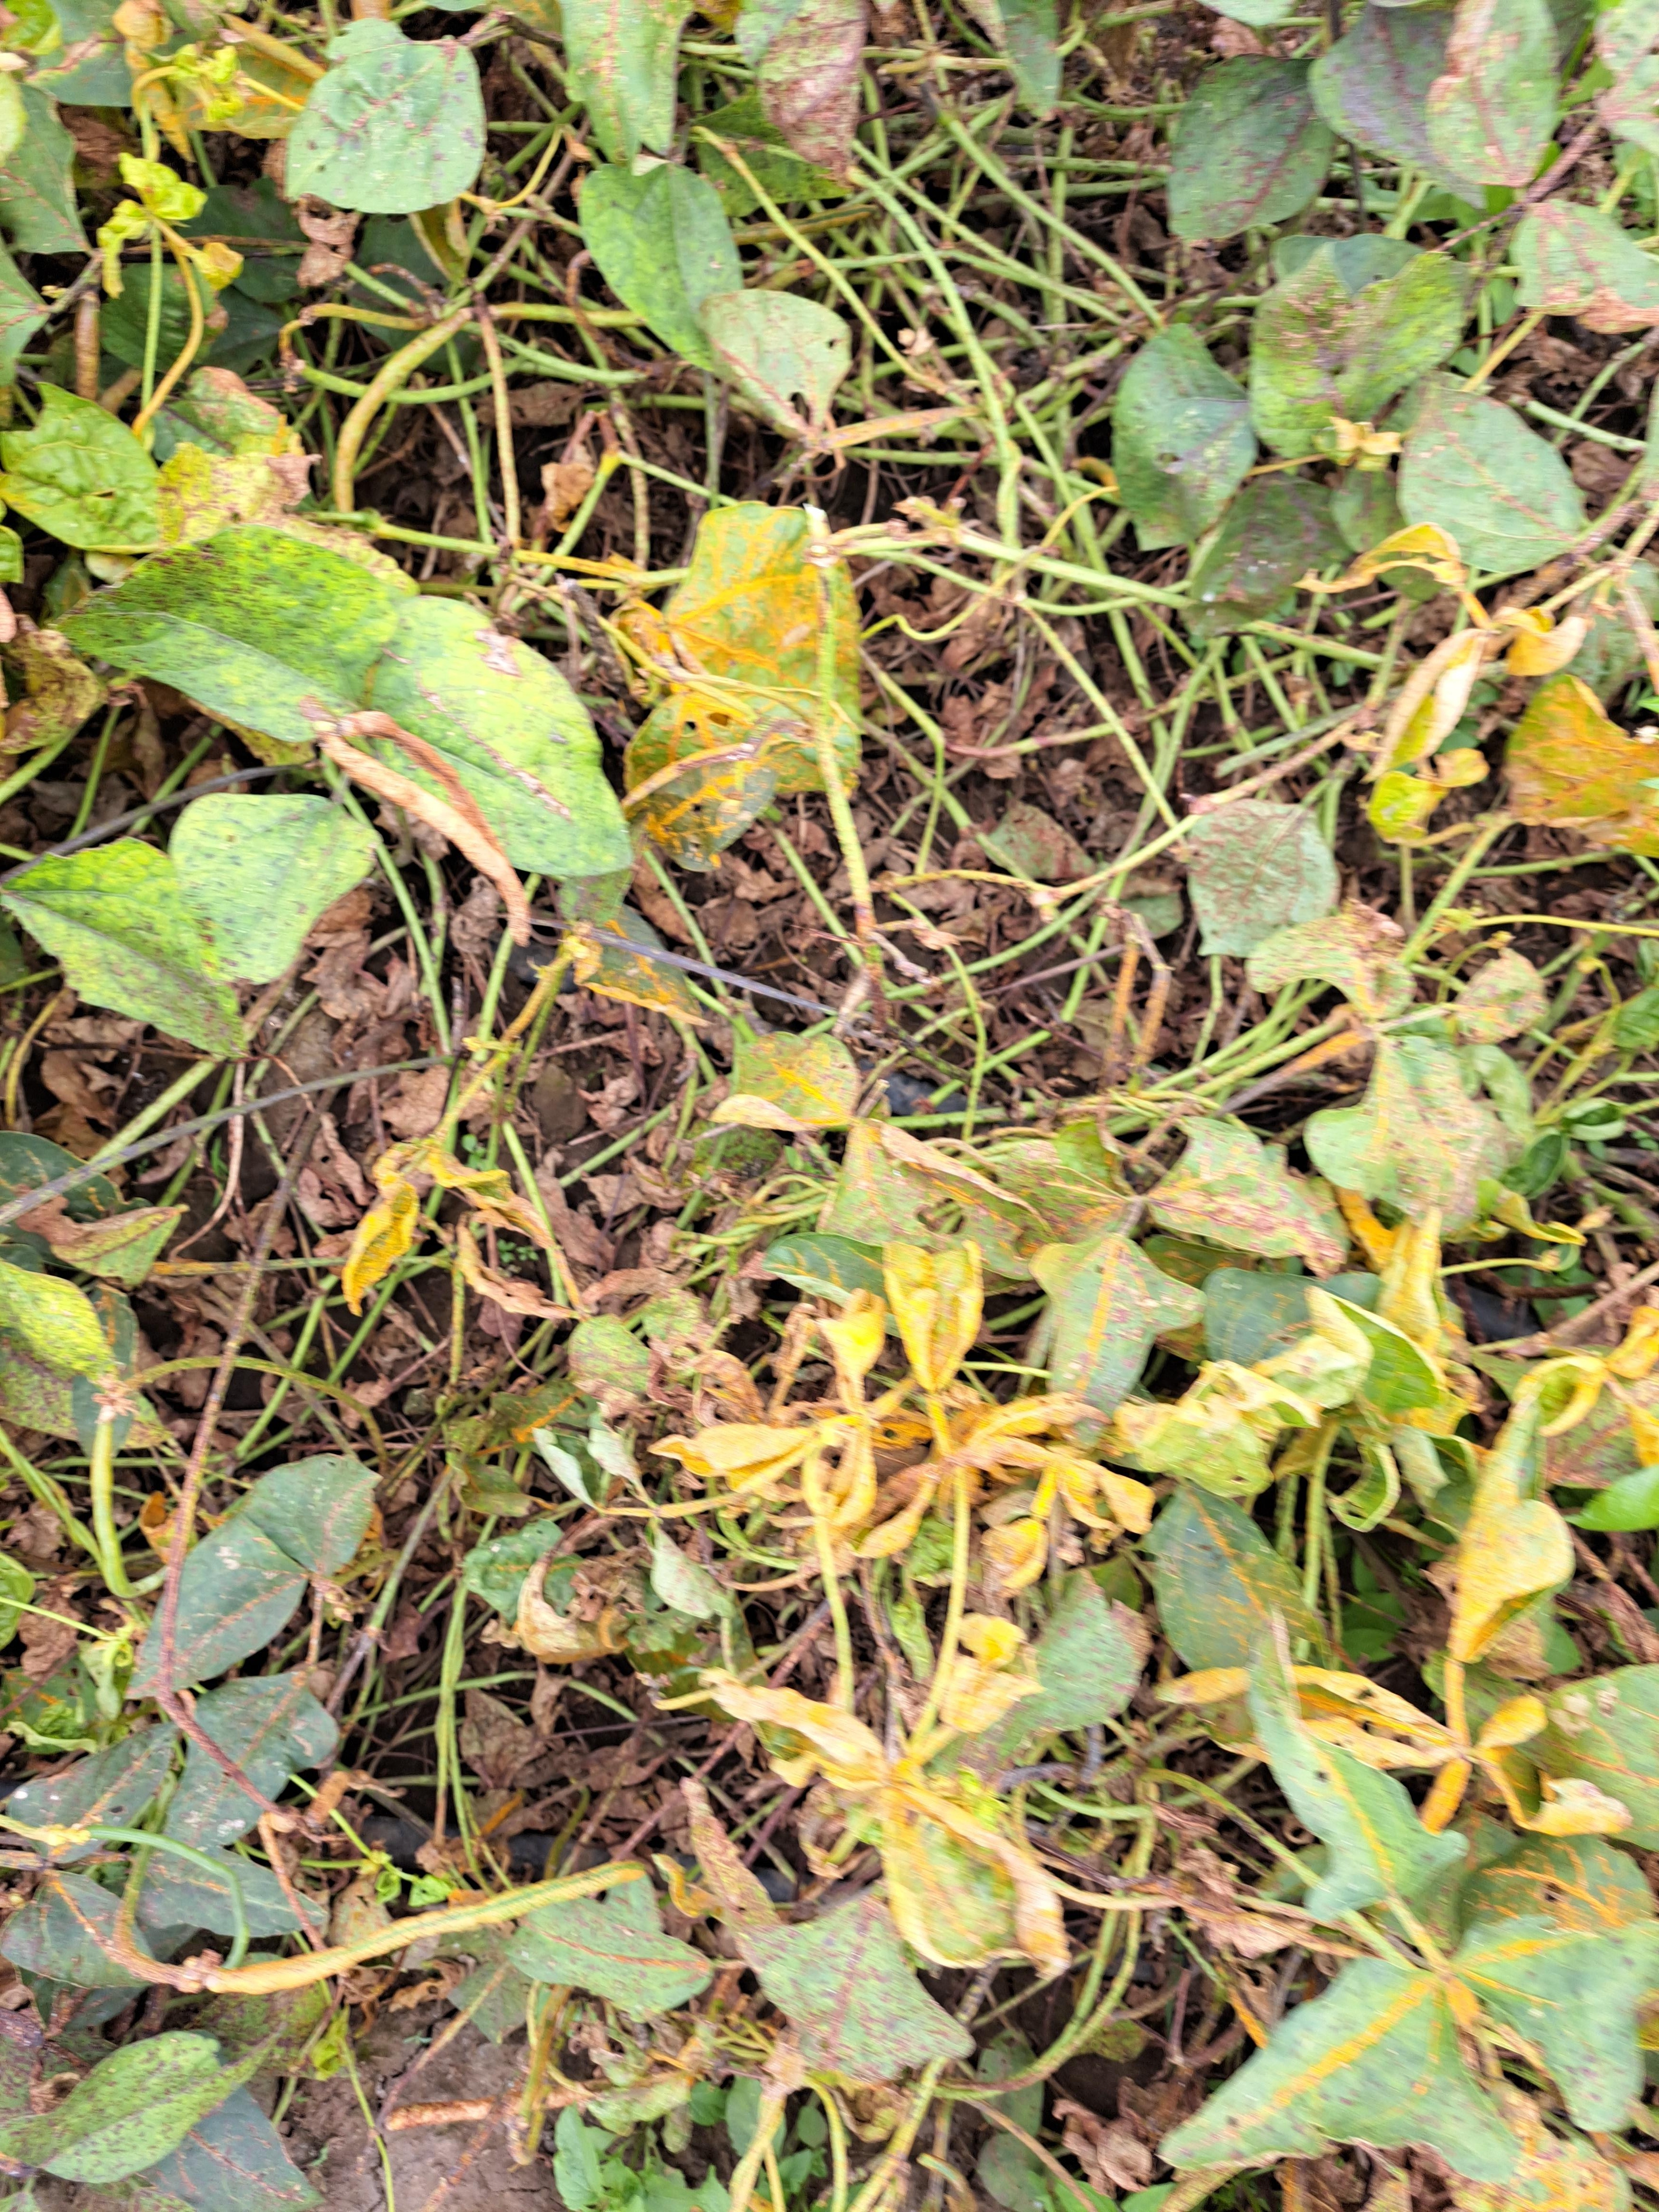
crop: cowpea
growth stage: harvest maturity
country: Tanzania
